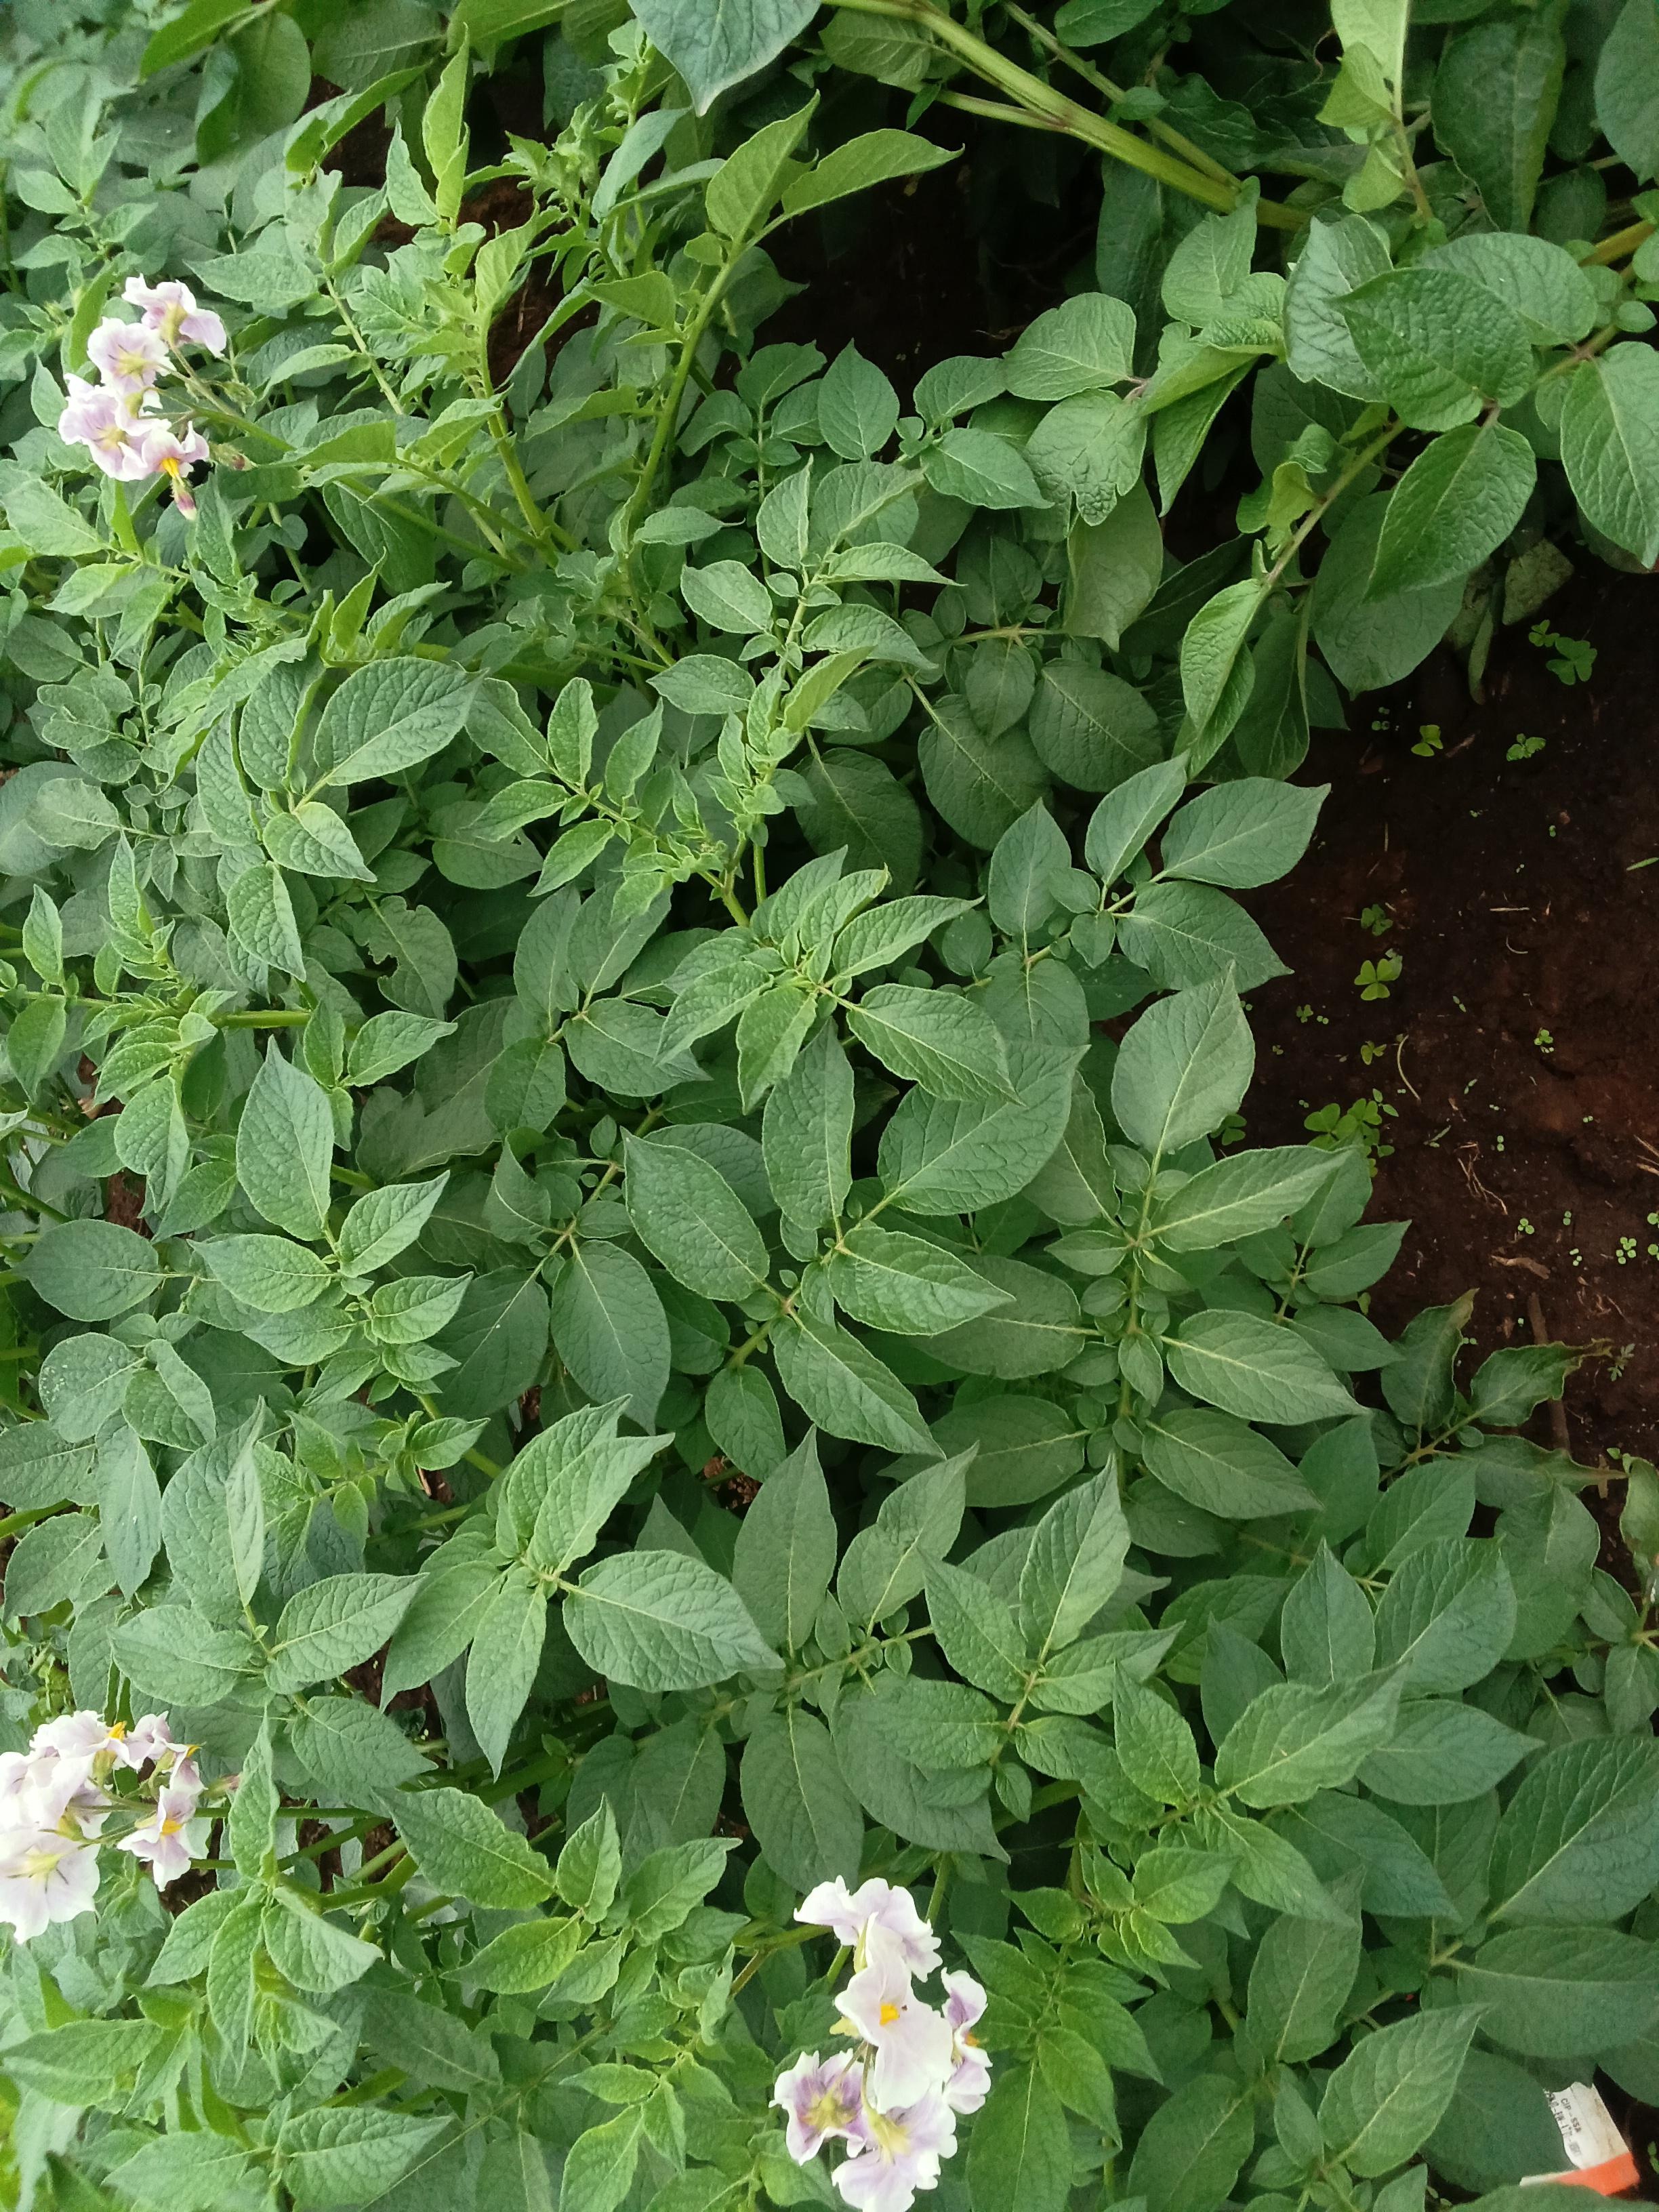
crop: potato
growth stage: flowering
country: Kenya
